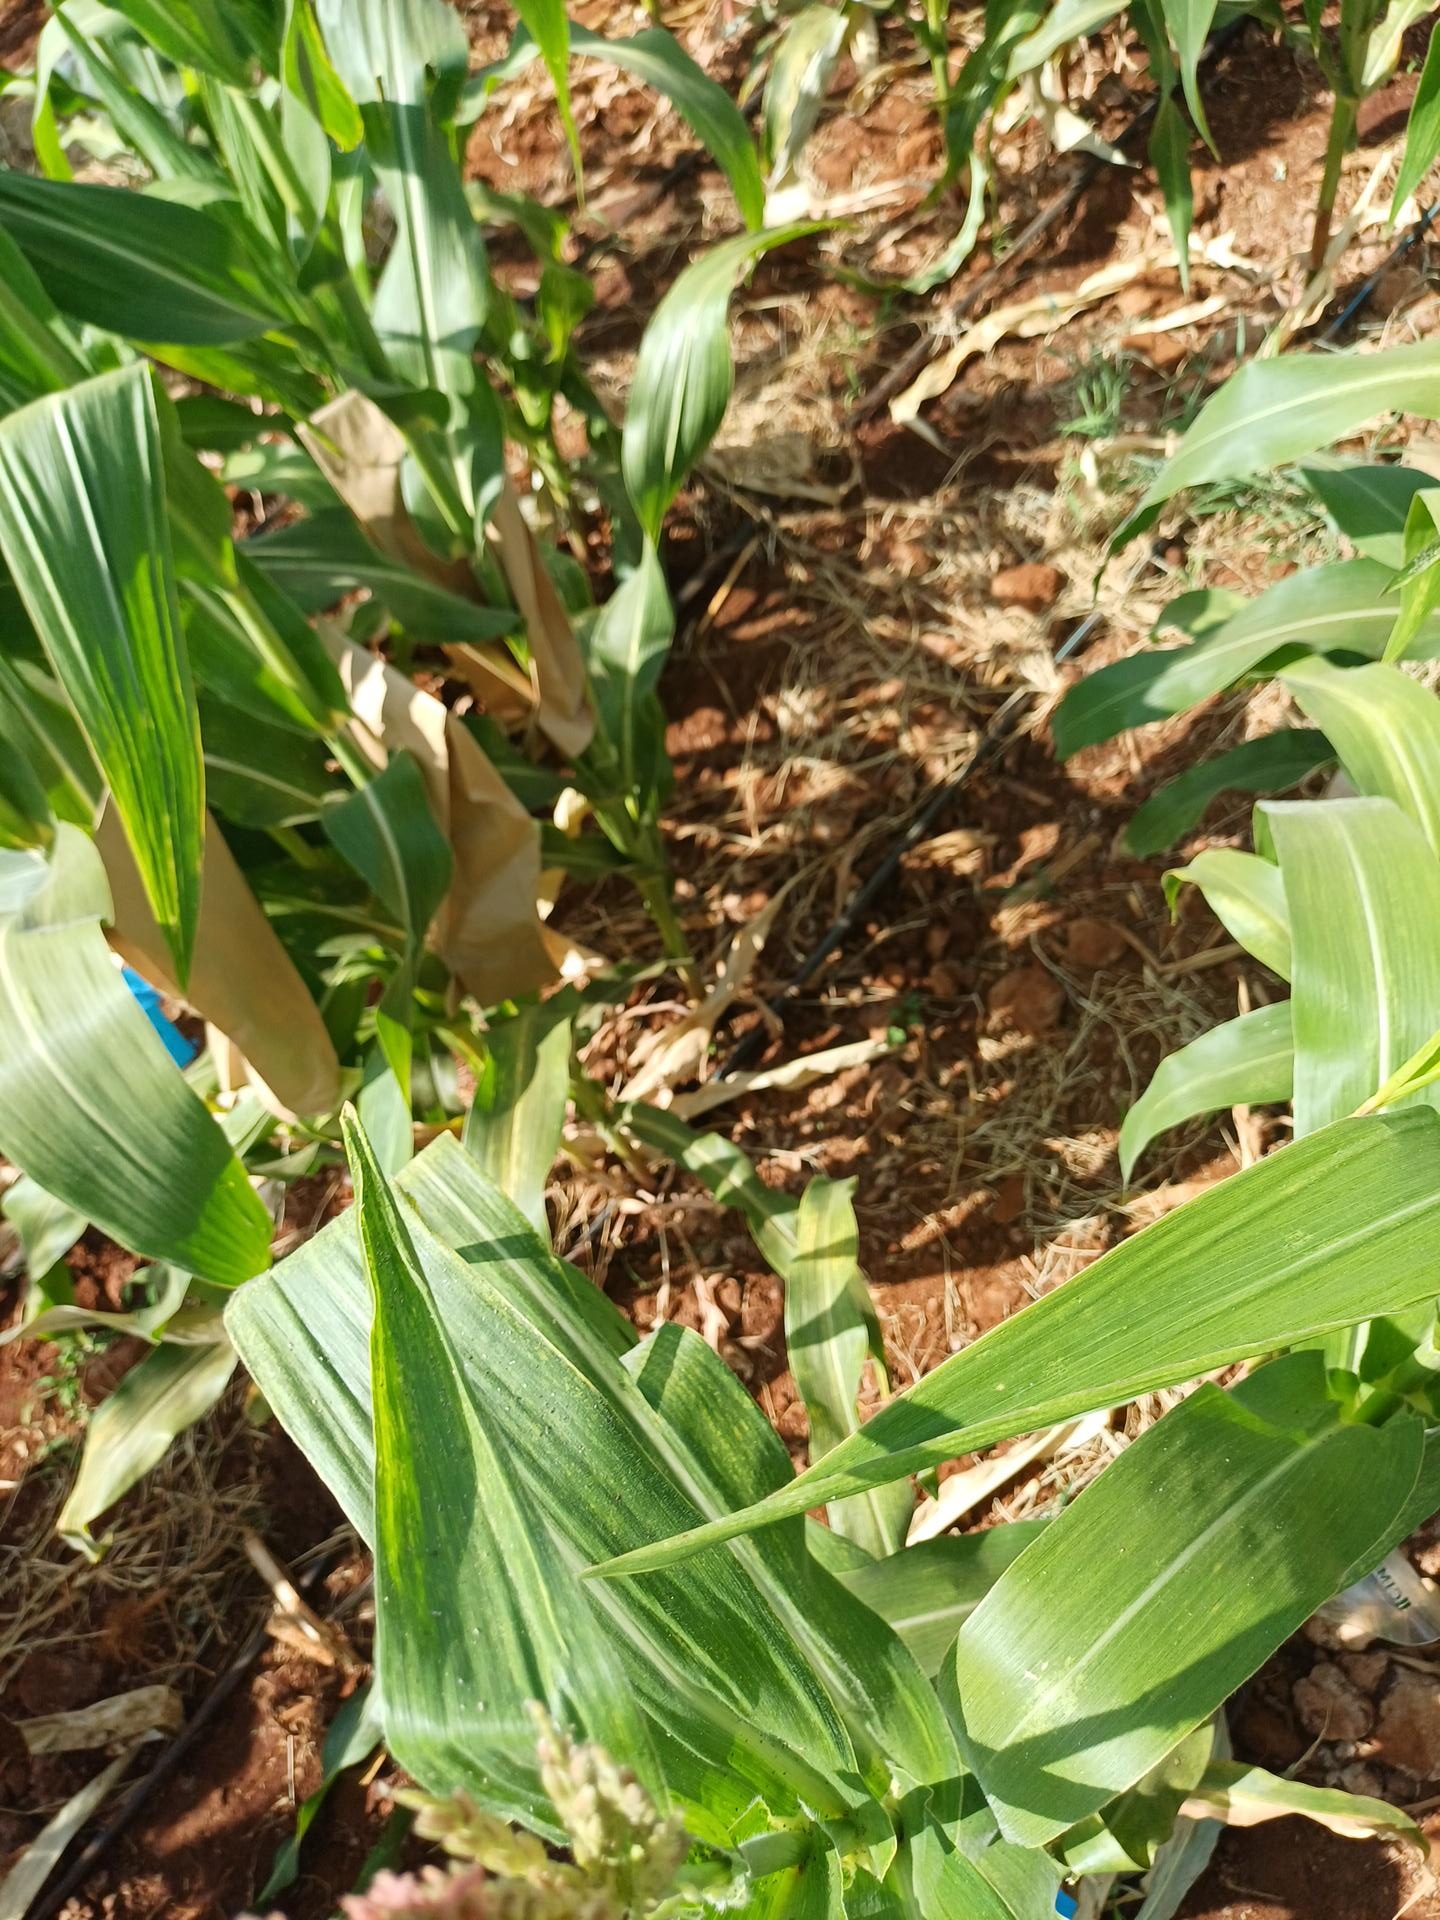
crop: maize
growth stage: flowering
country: Kenya
